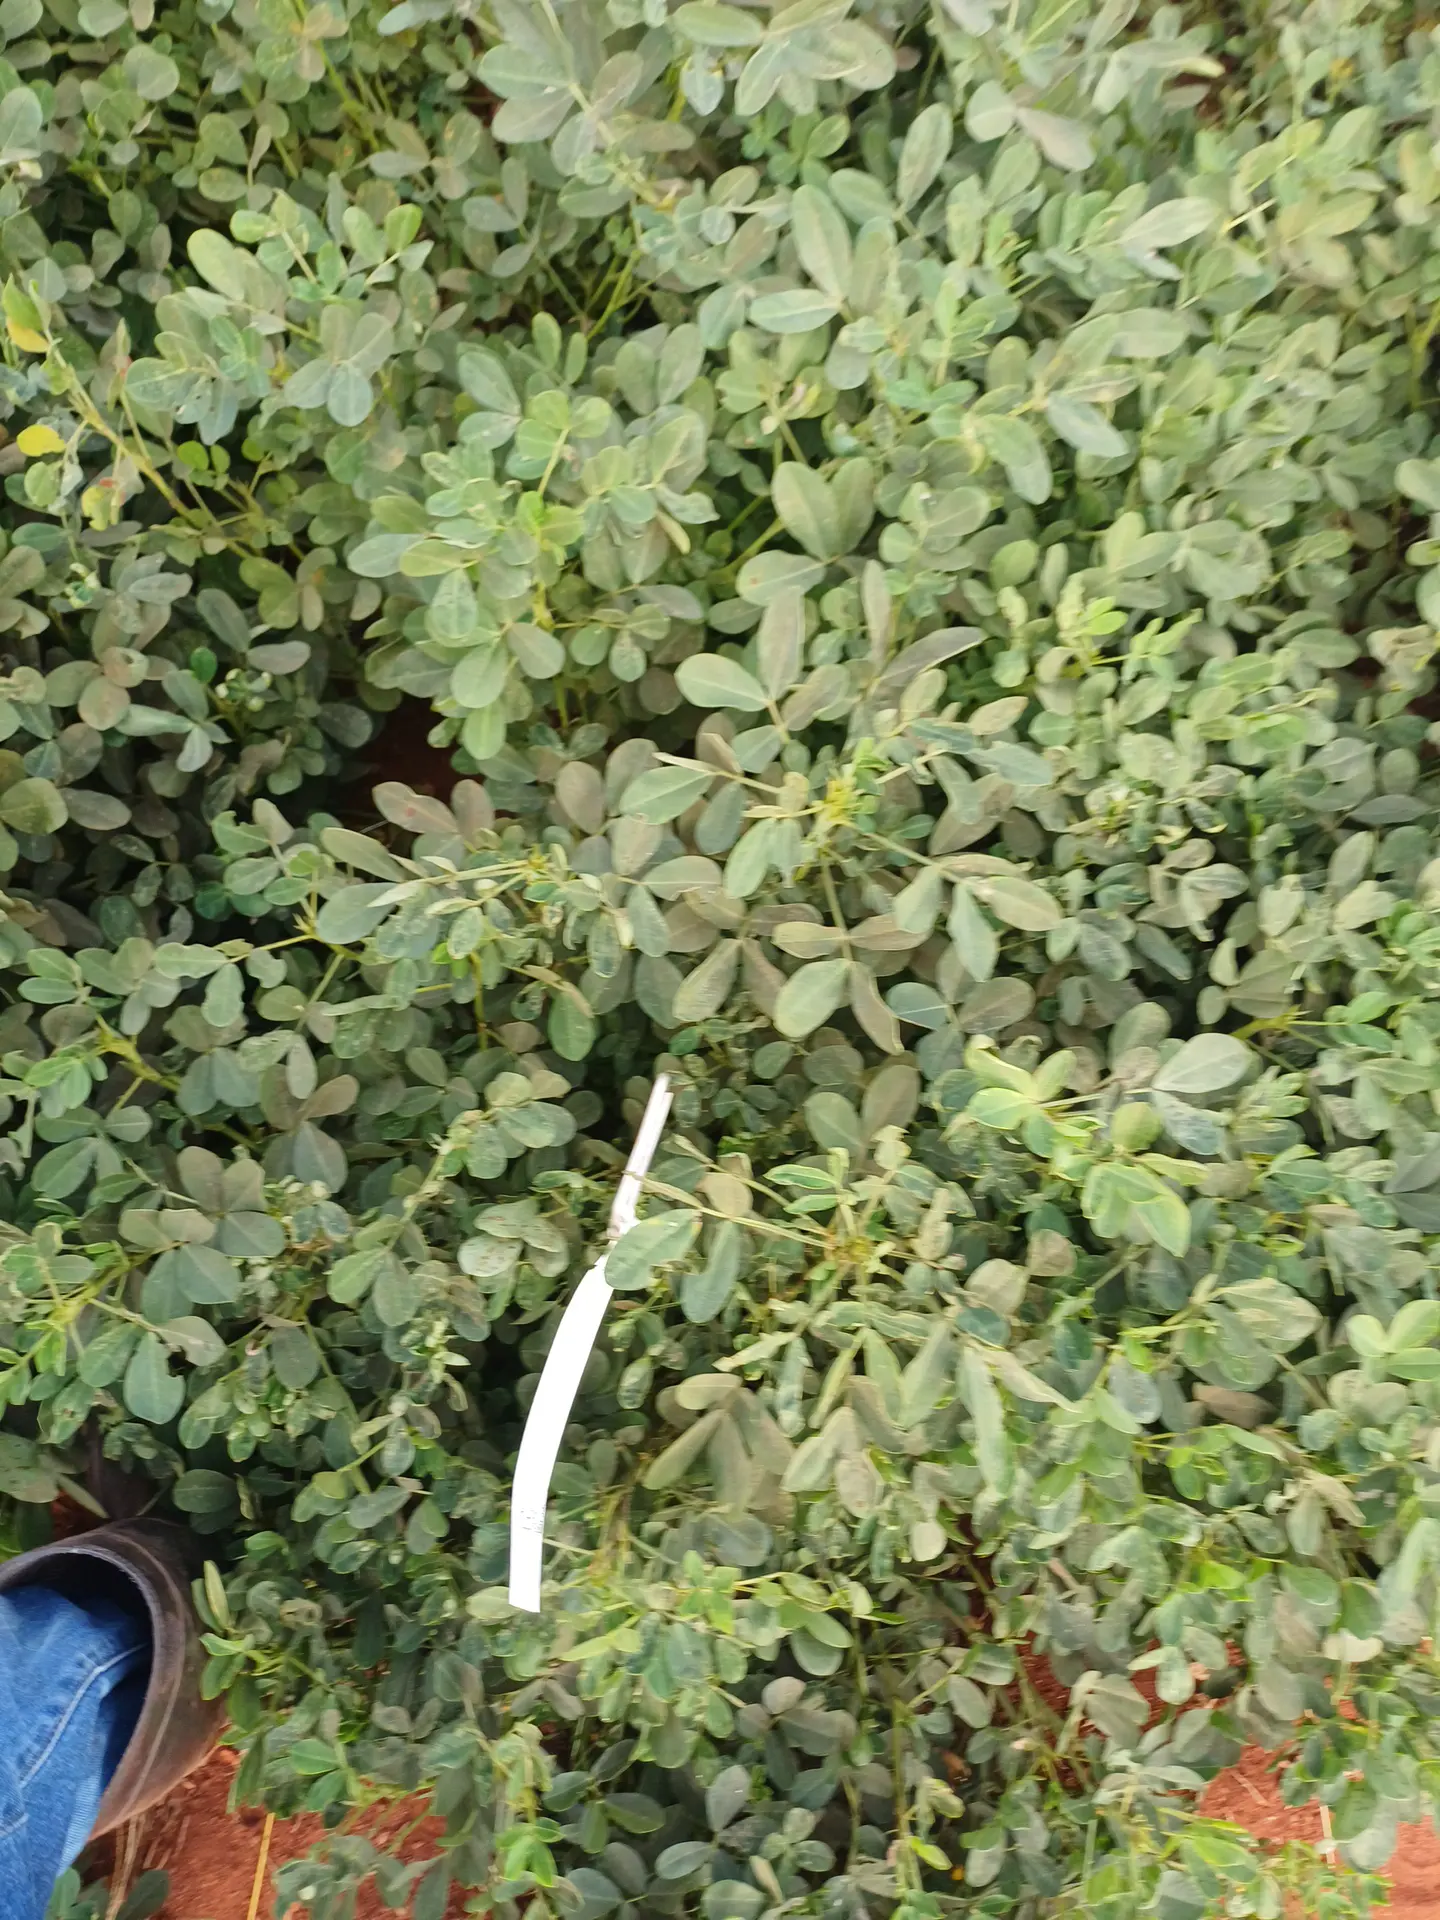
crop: groundnut
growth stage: maturity
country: Kenya
